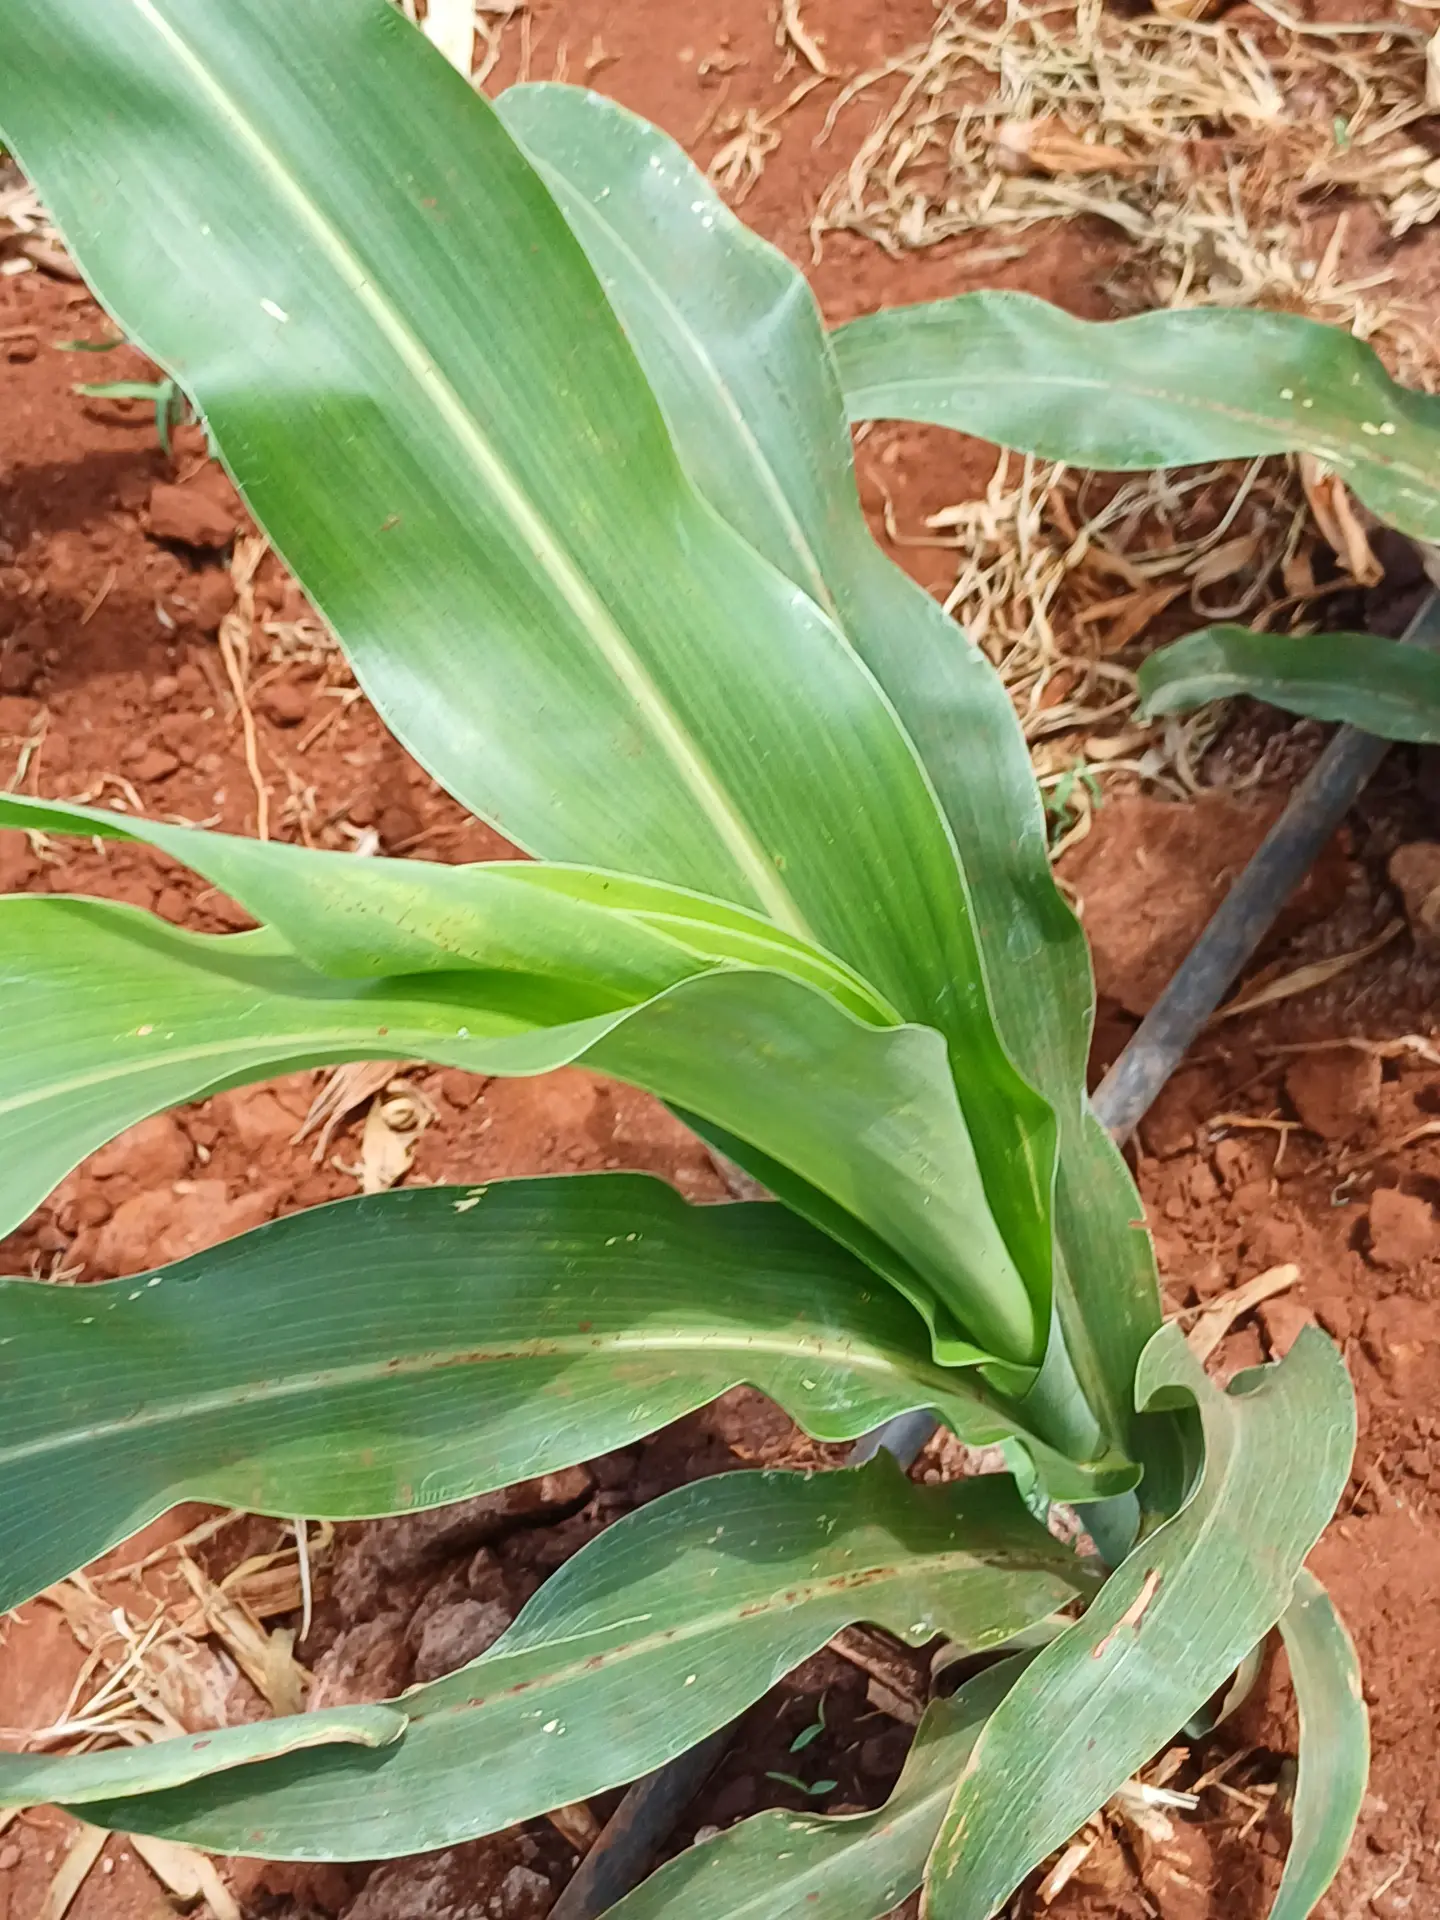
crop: sorghum
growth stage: vegetative
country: Kenya
